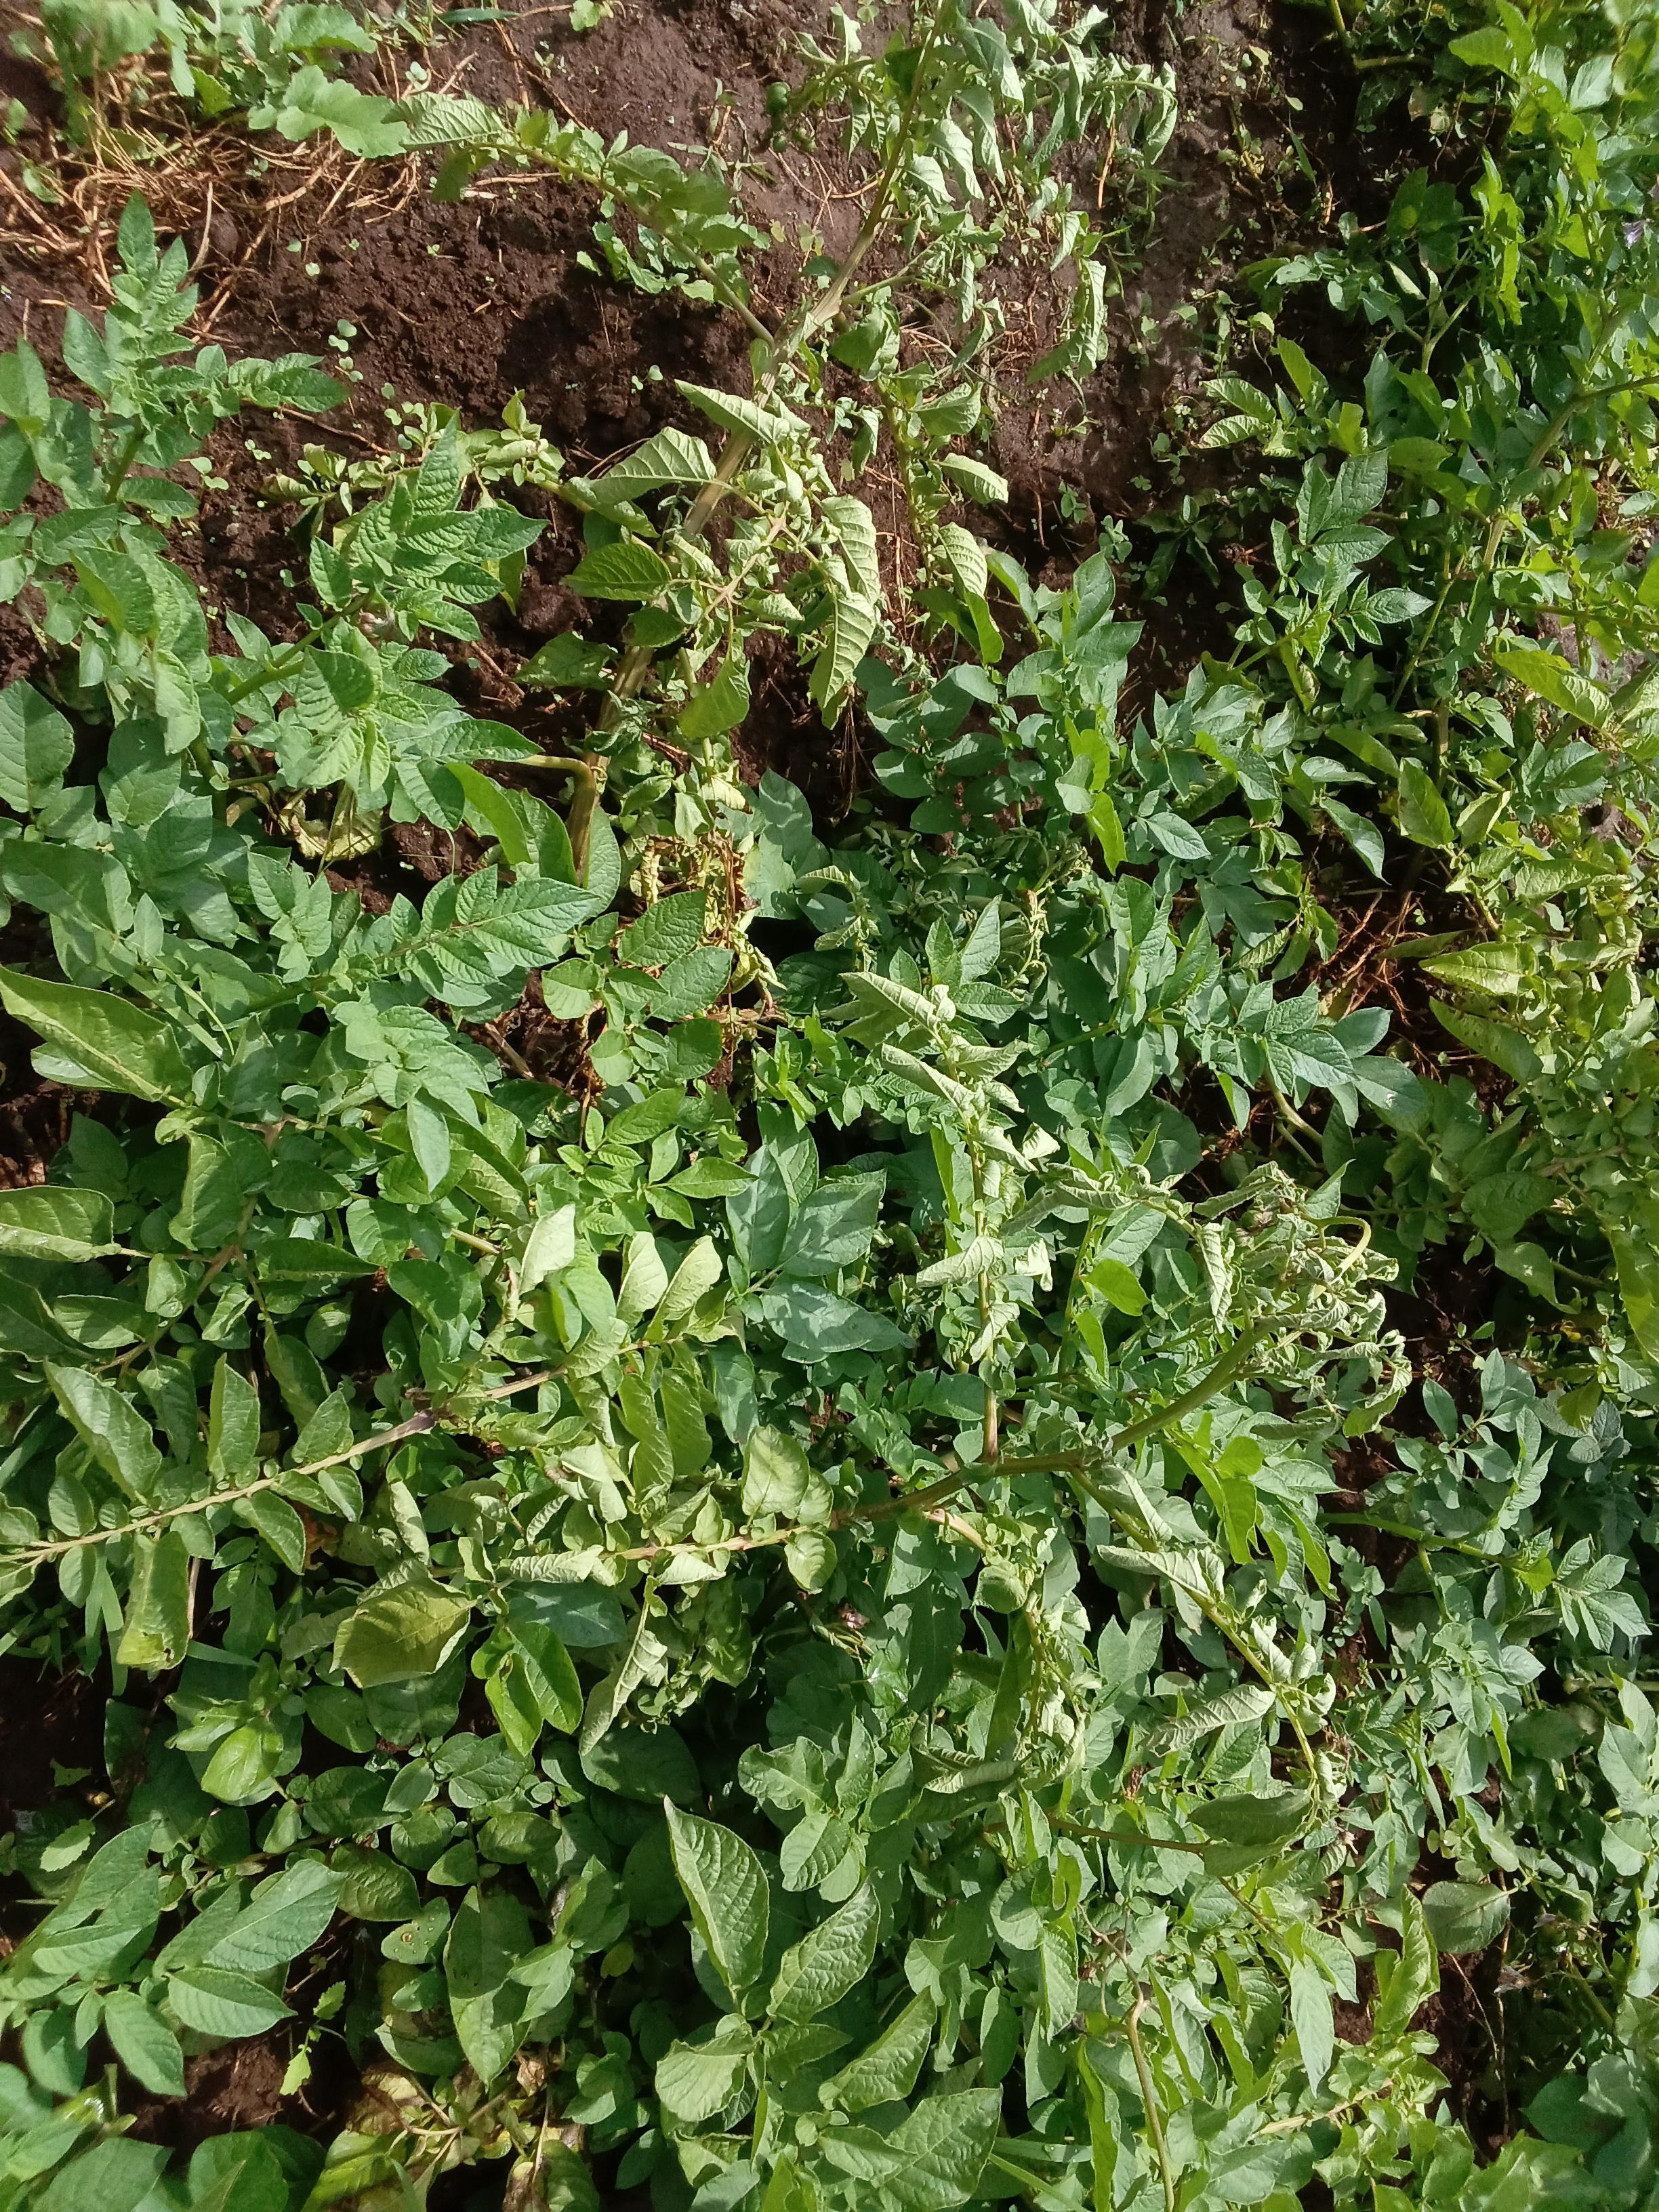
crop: potato
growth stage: vegetative
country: Kenya
